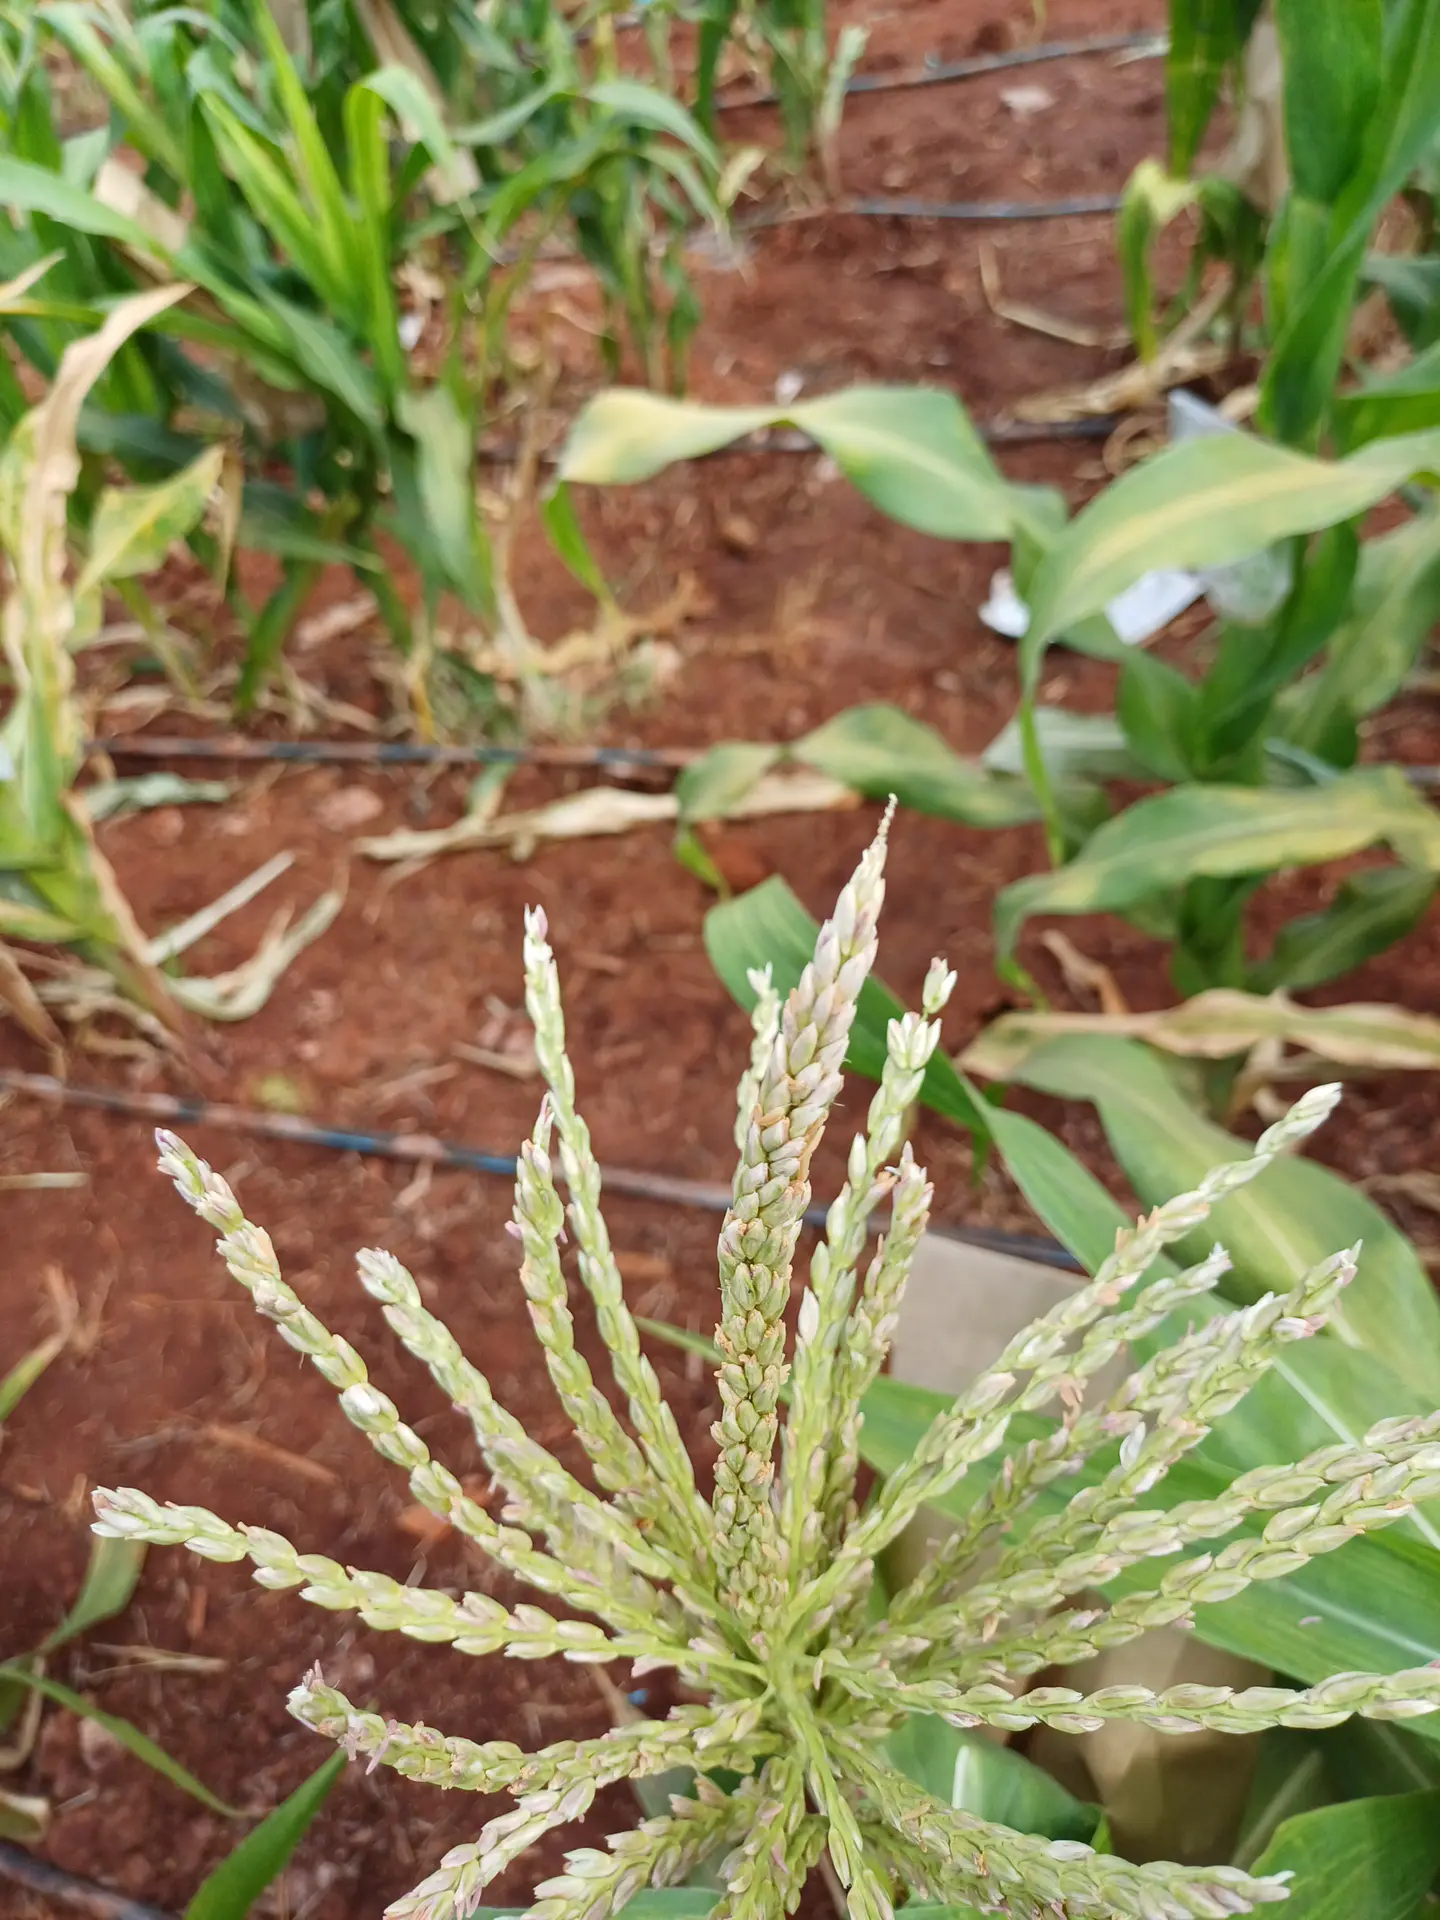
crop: maize
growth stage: flowering
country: Kenya
